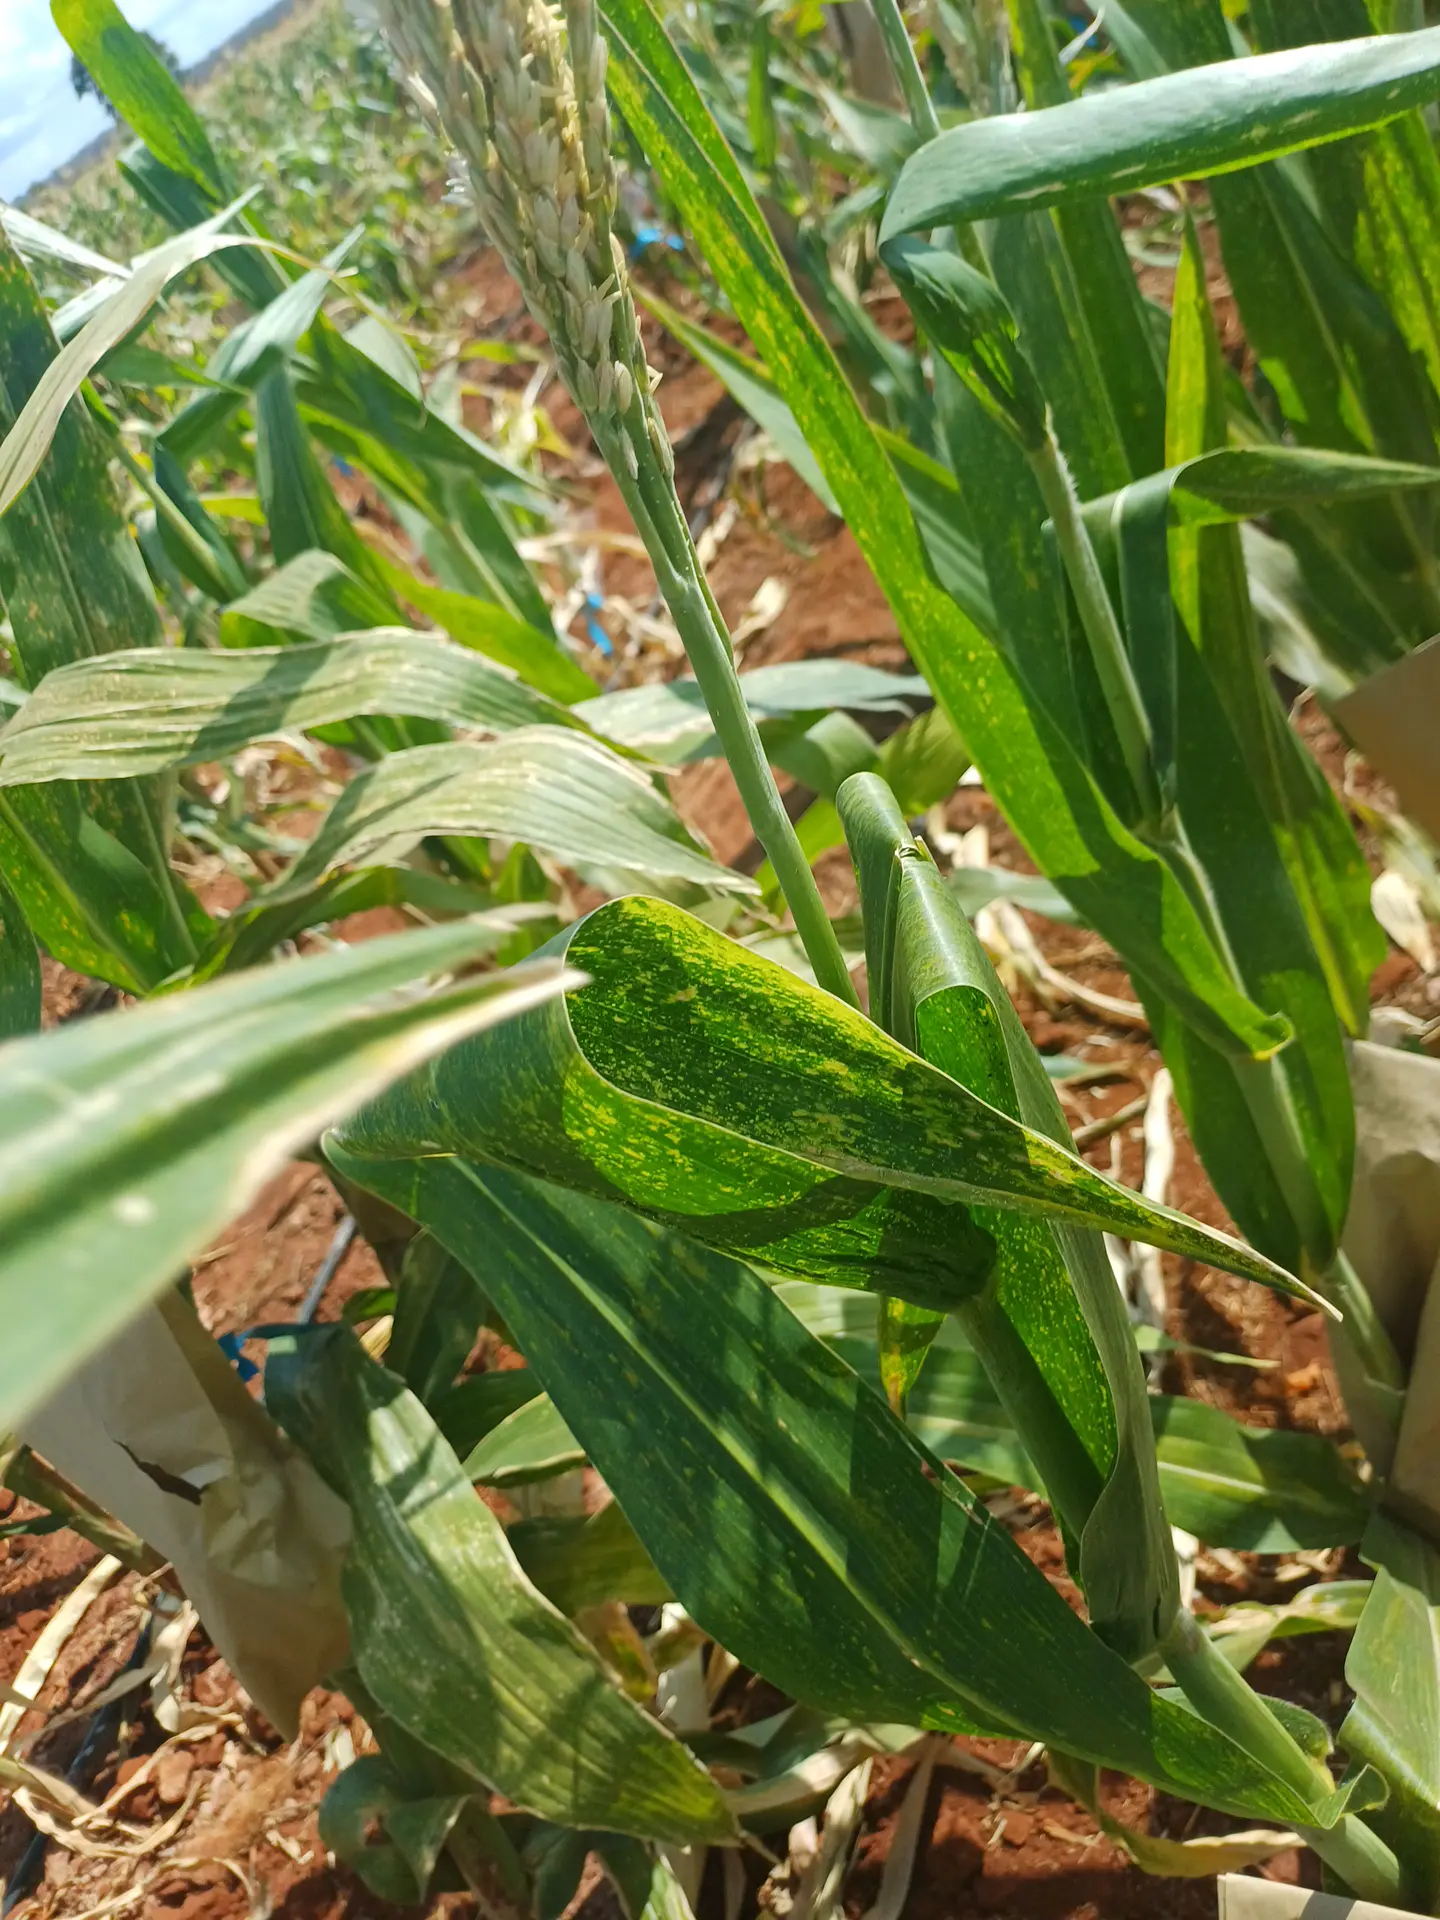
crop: maize
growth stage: flowering
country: Kenya
